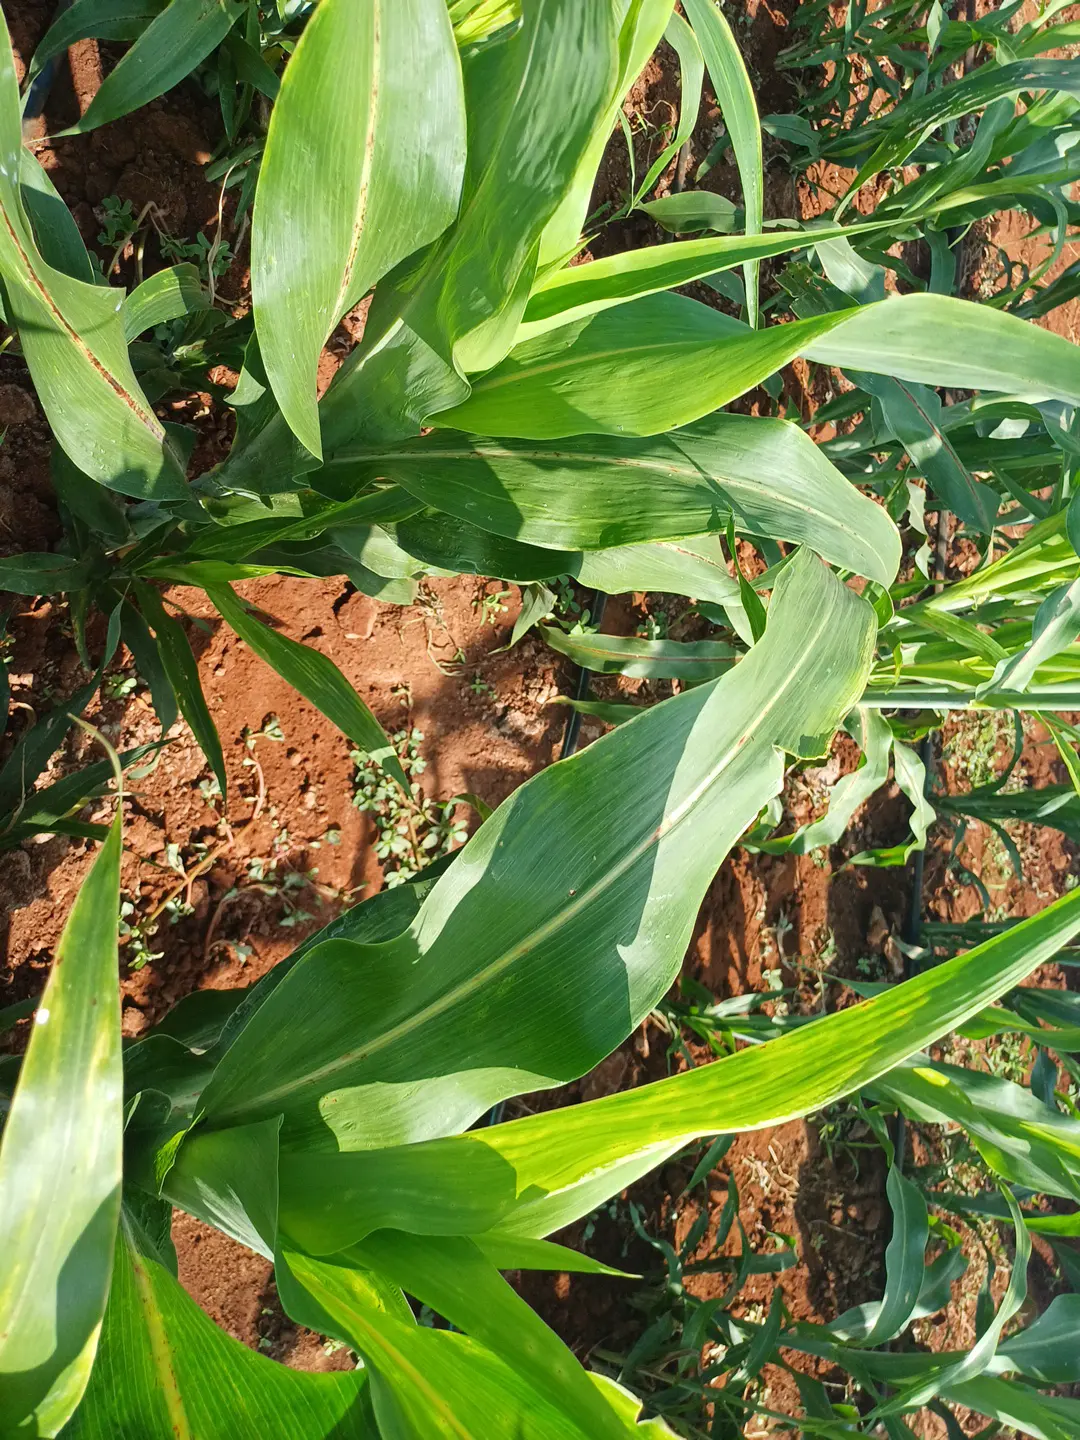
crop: sorghum
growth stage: vegetative
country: Kenya
